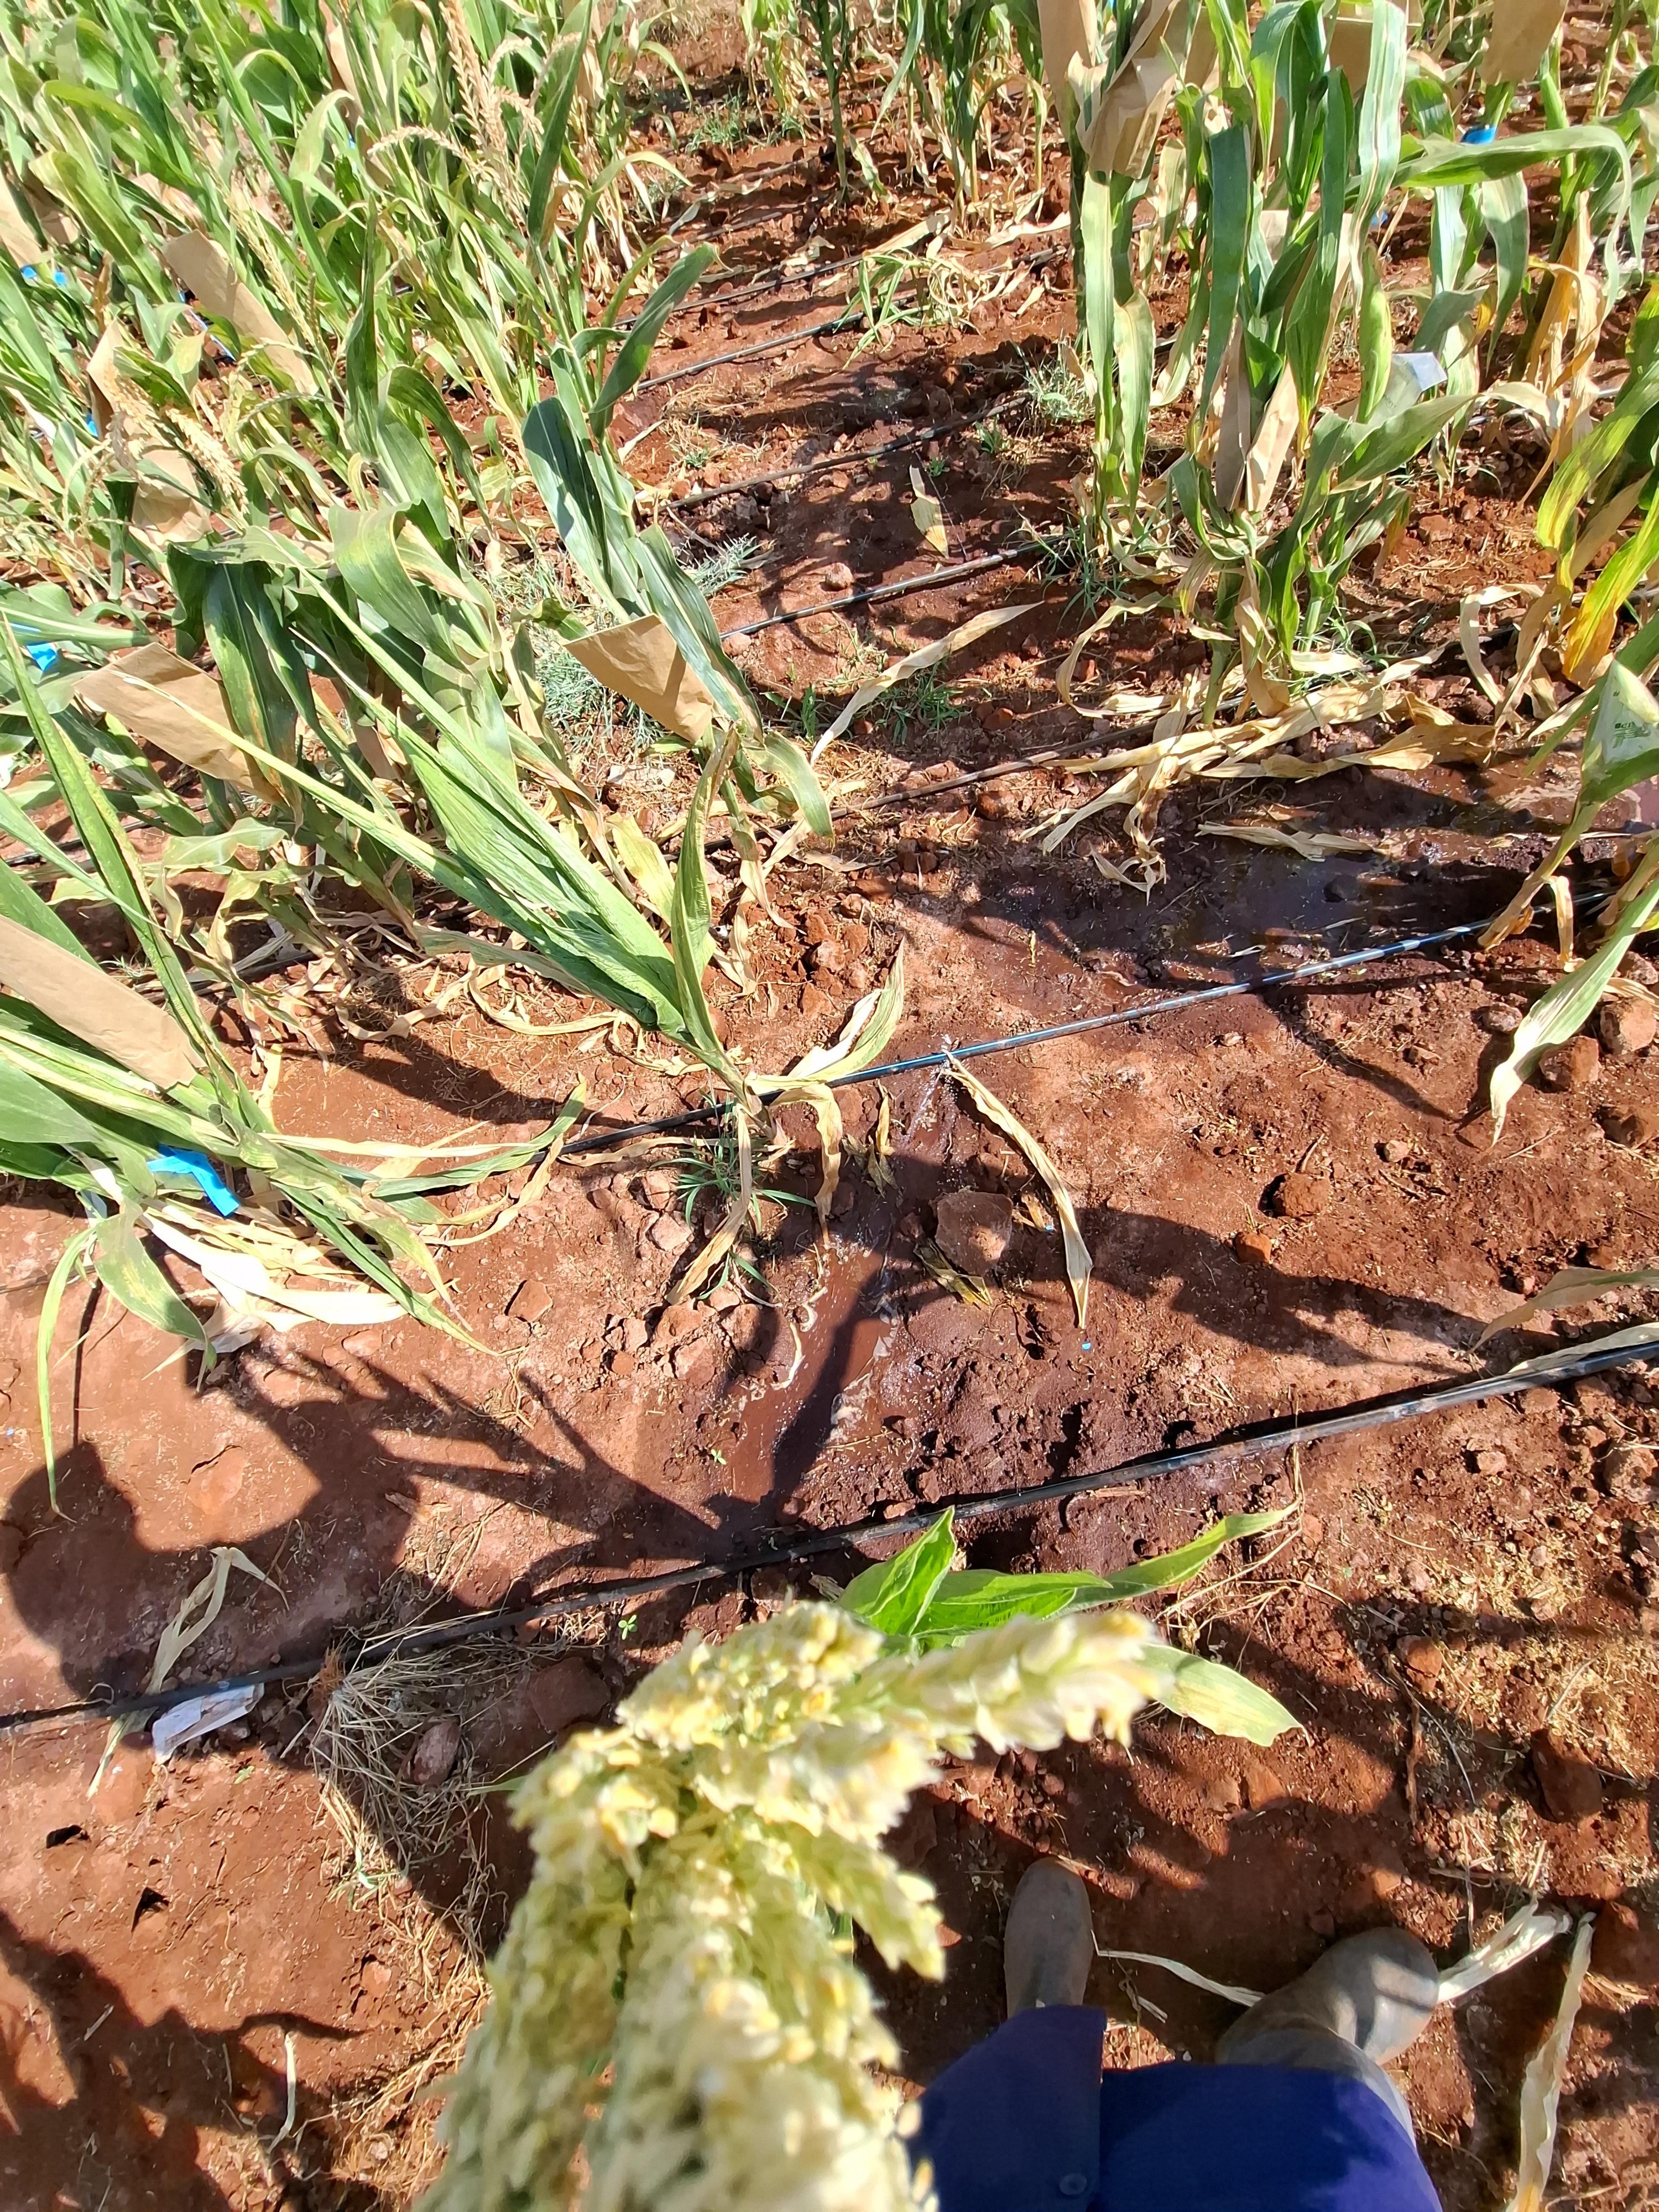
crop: maize
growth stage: flowering
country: Kenya
